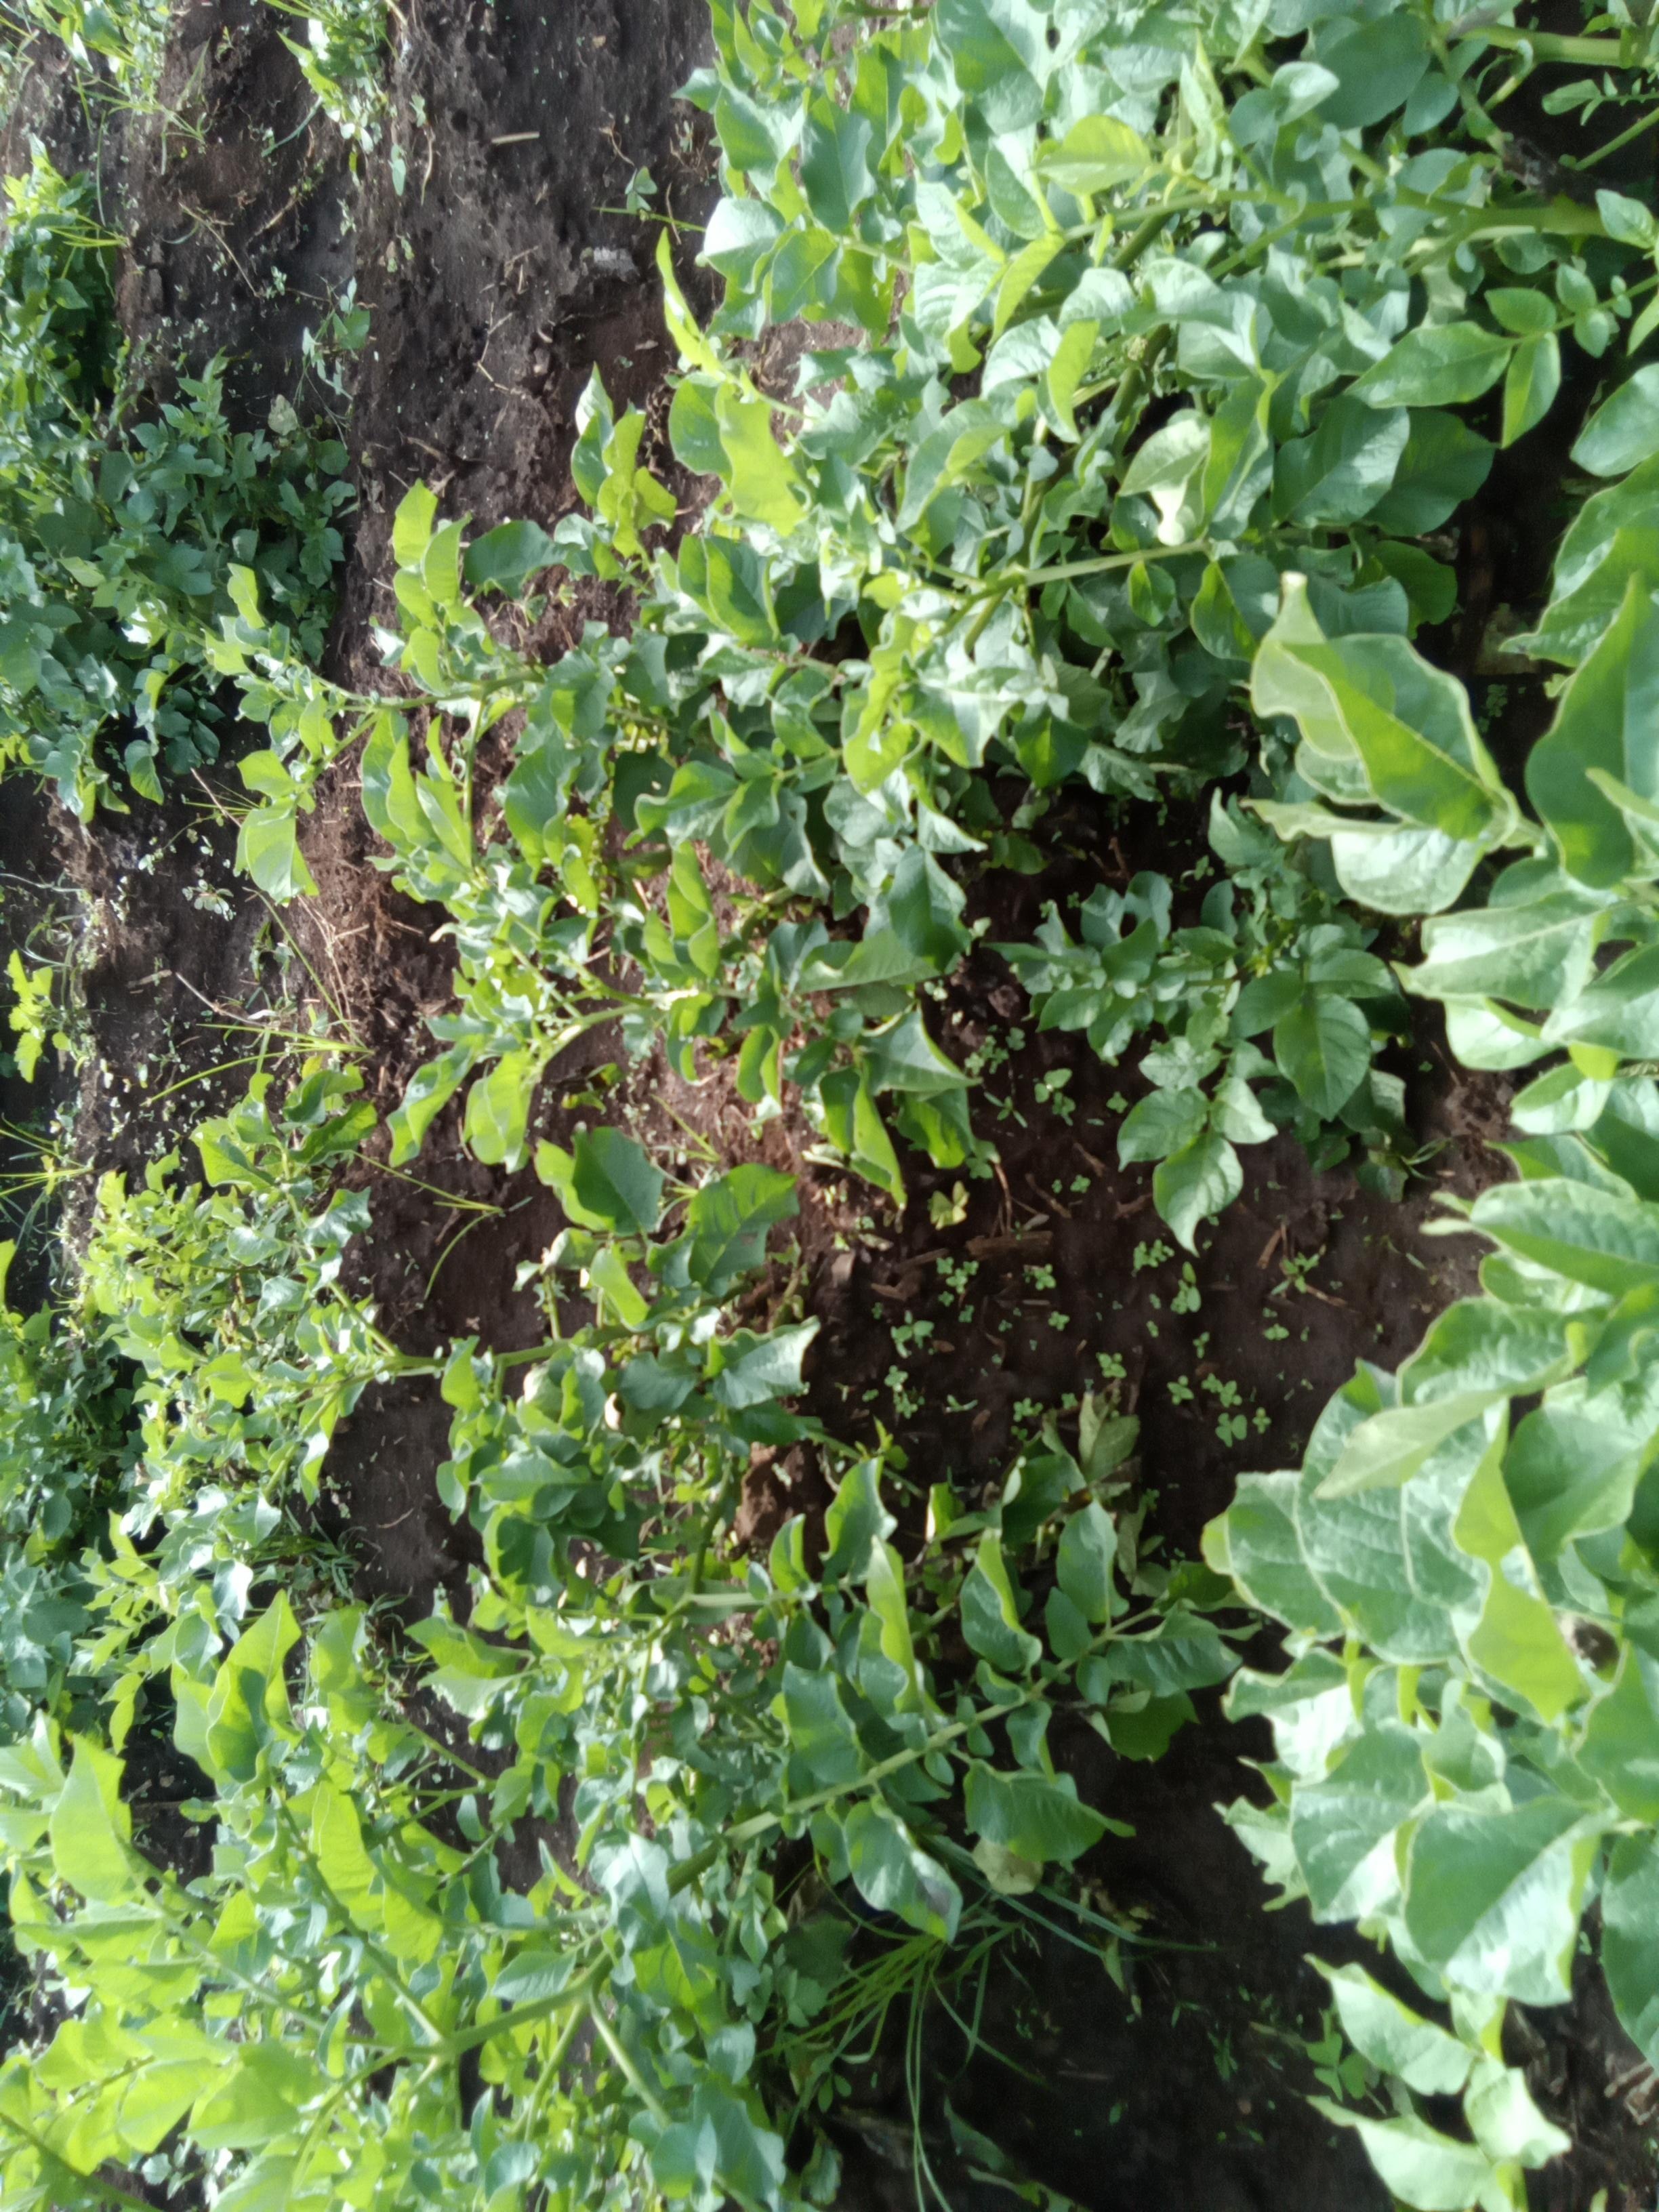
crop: potato
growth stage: vegetative
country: Kenya
